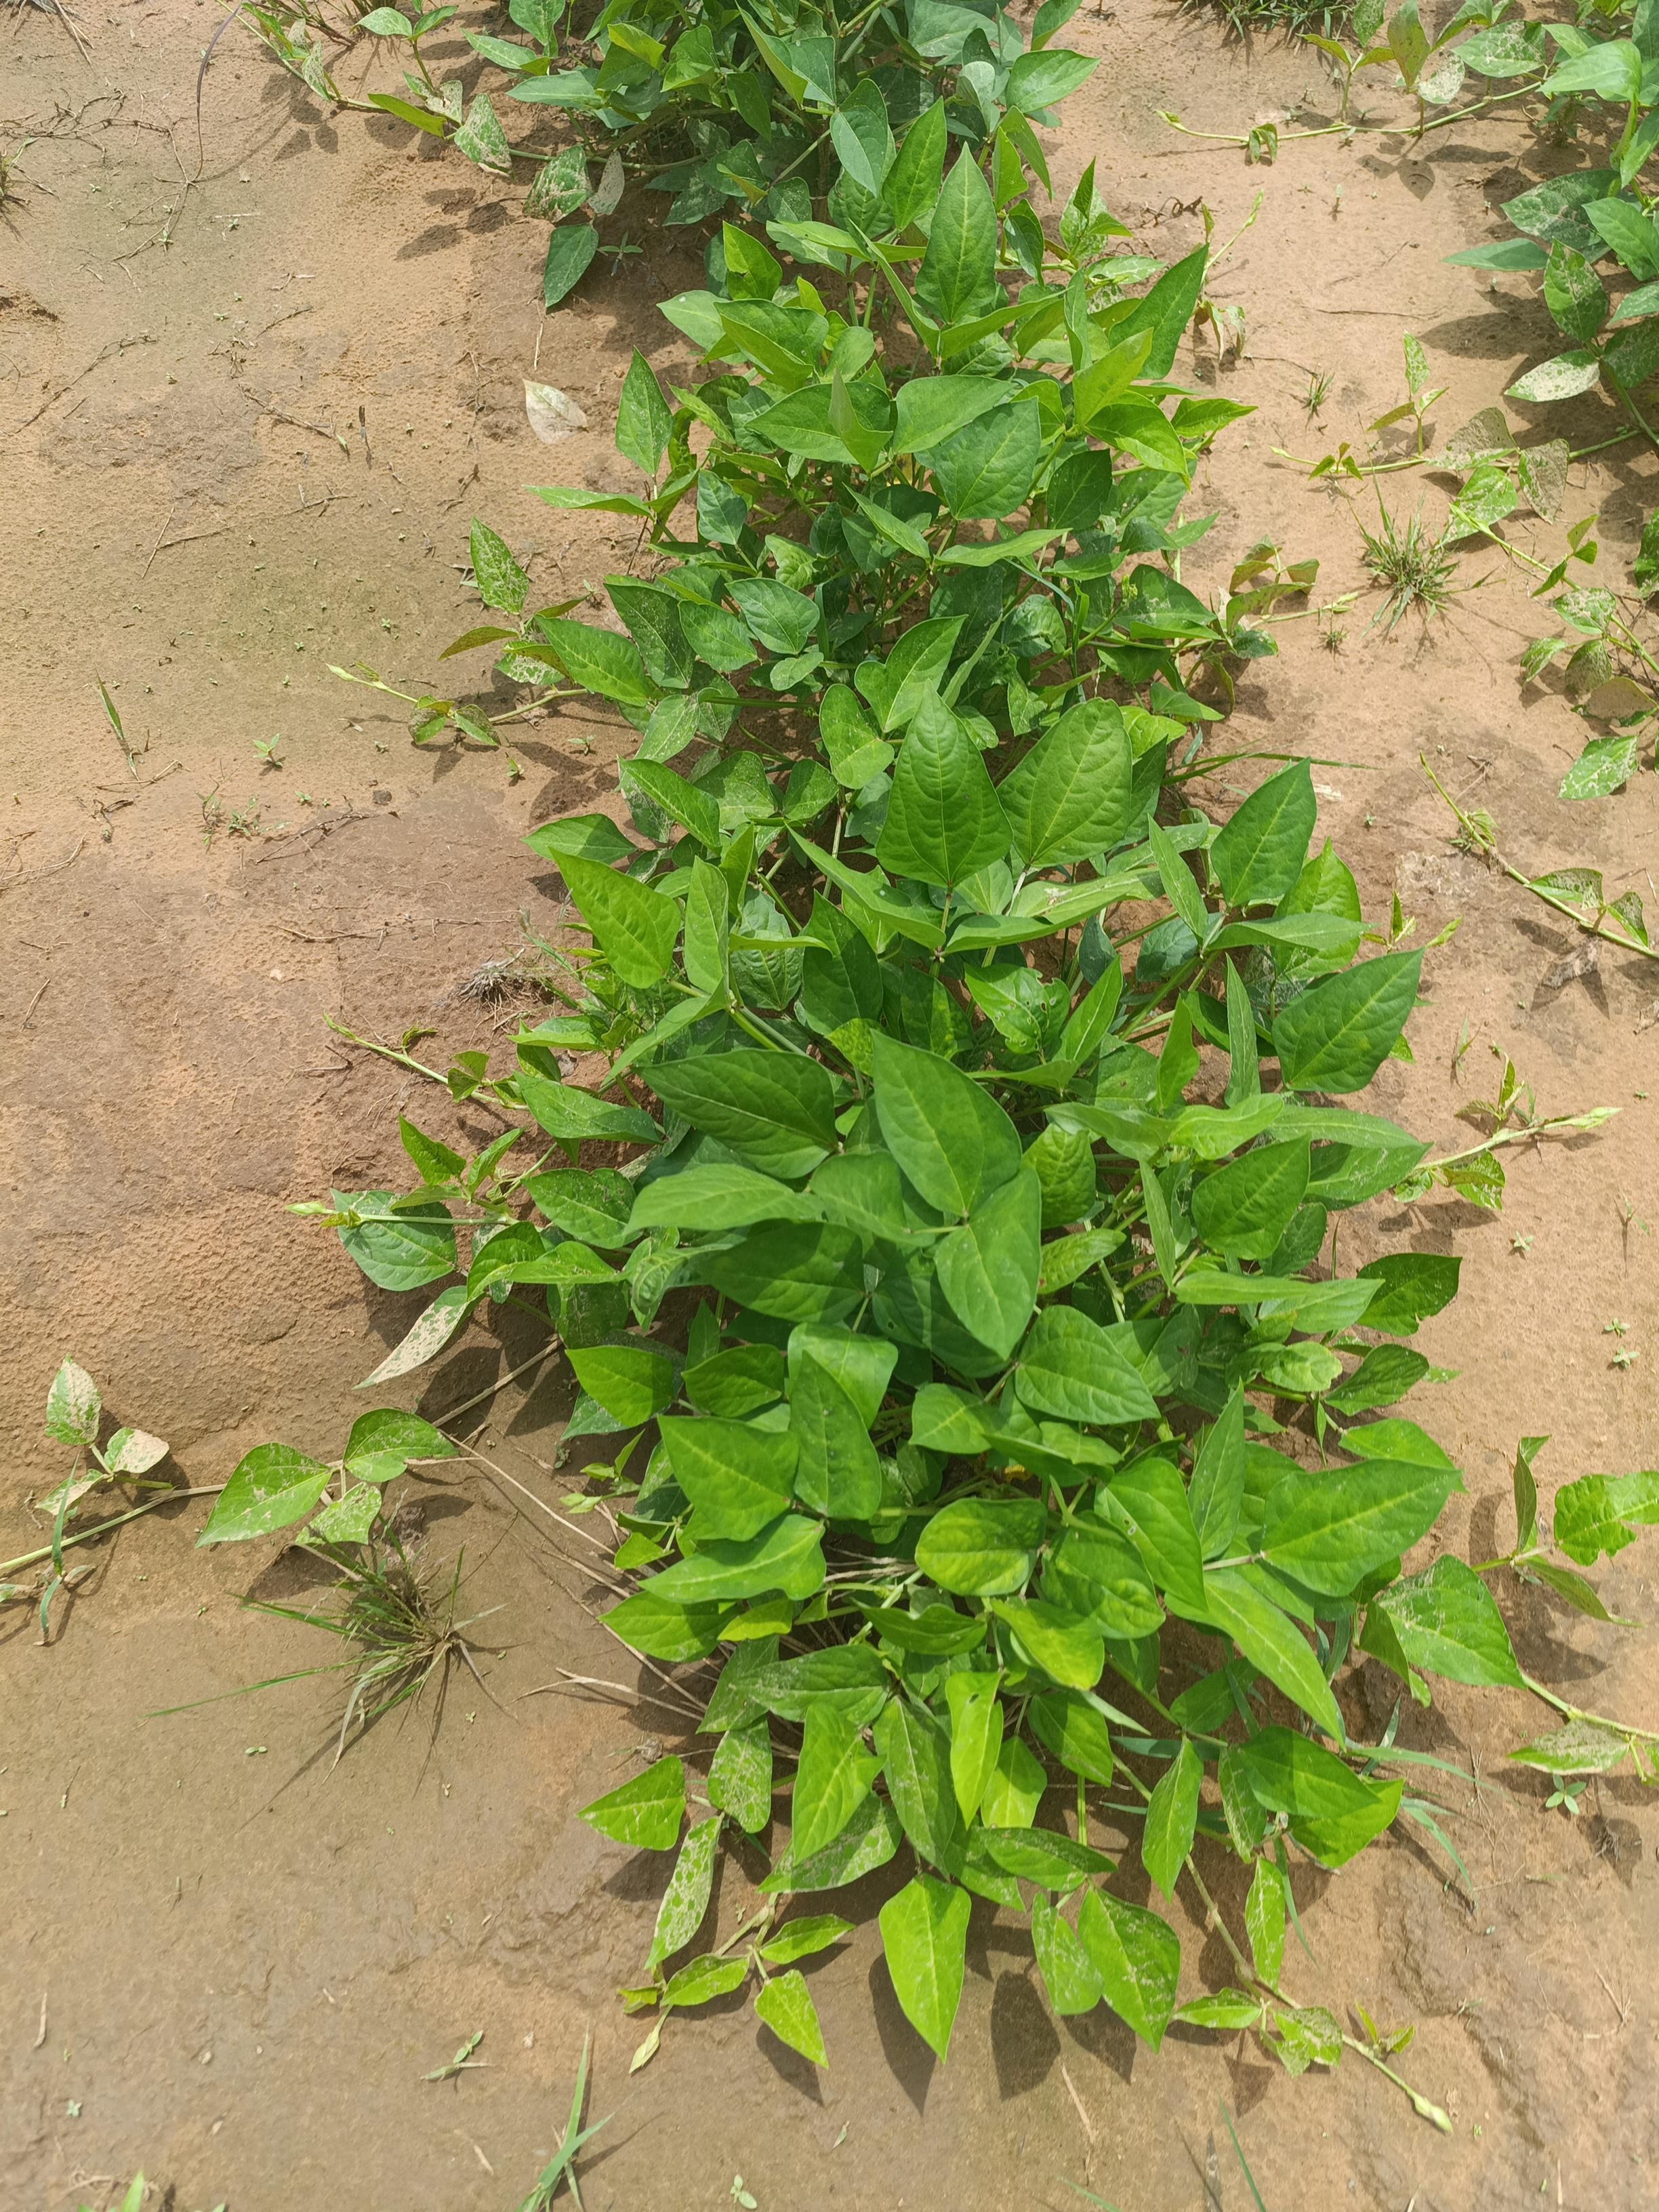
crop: cowpea
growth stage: development pod
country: Nigeria
